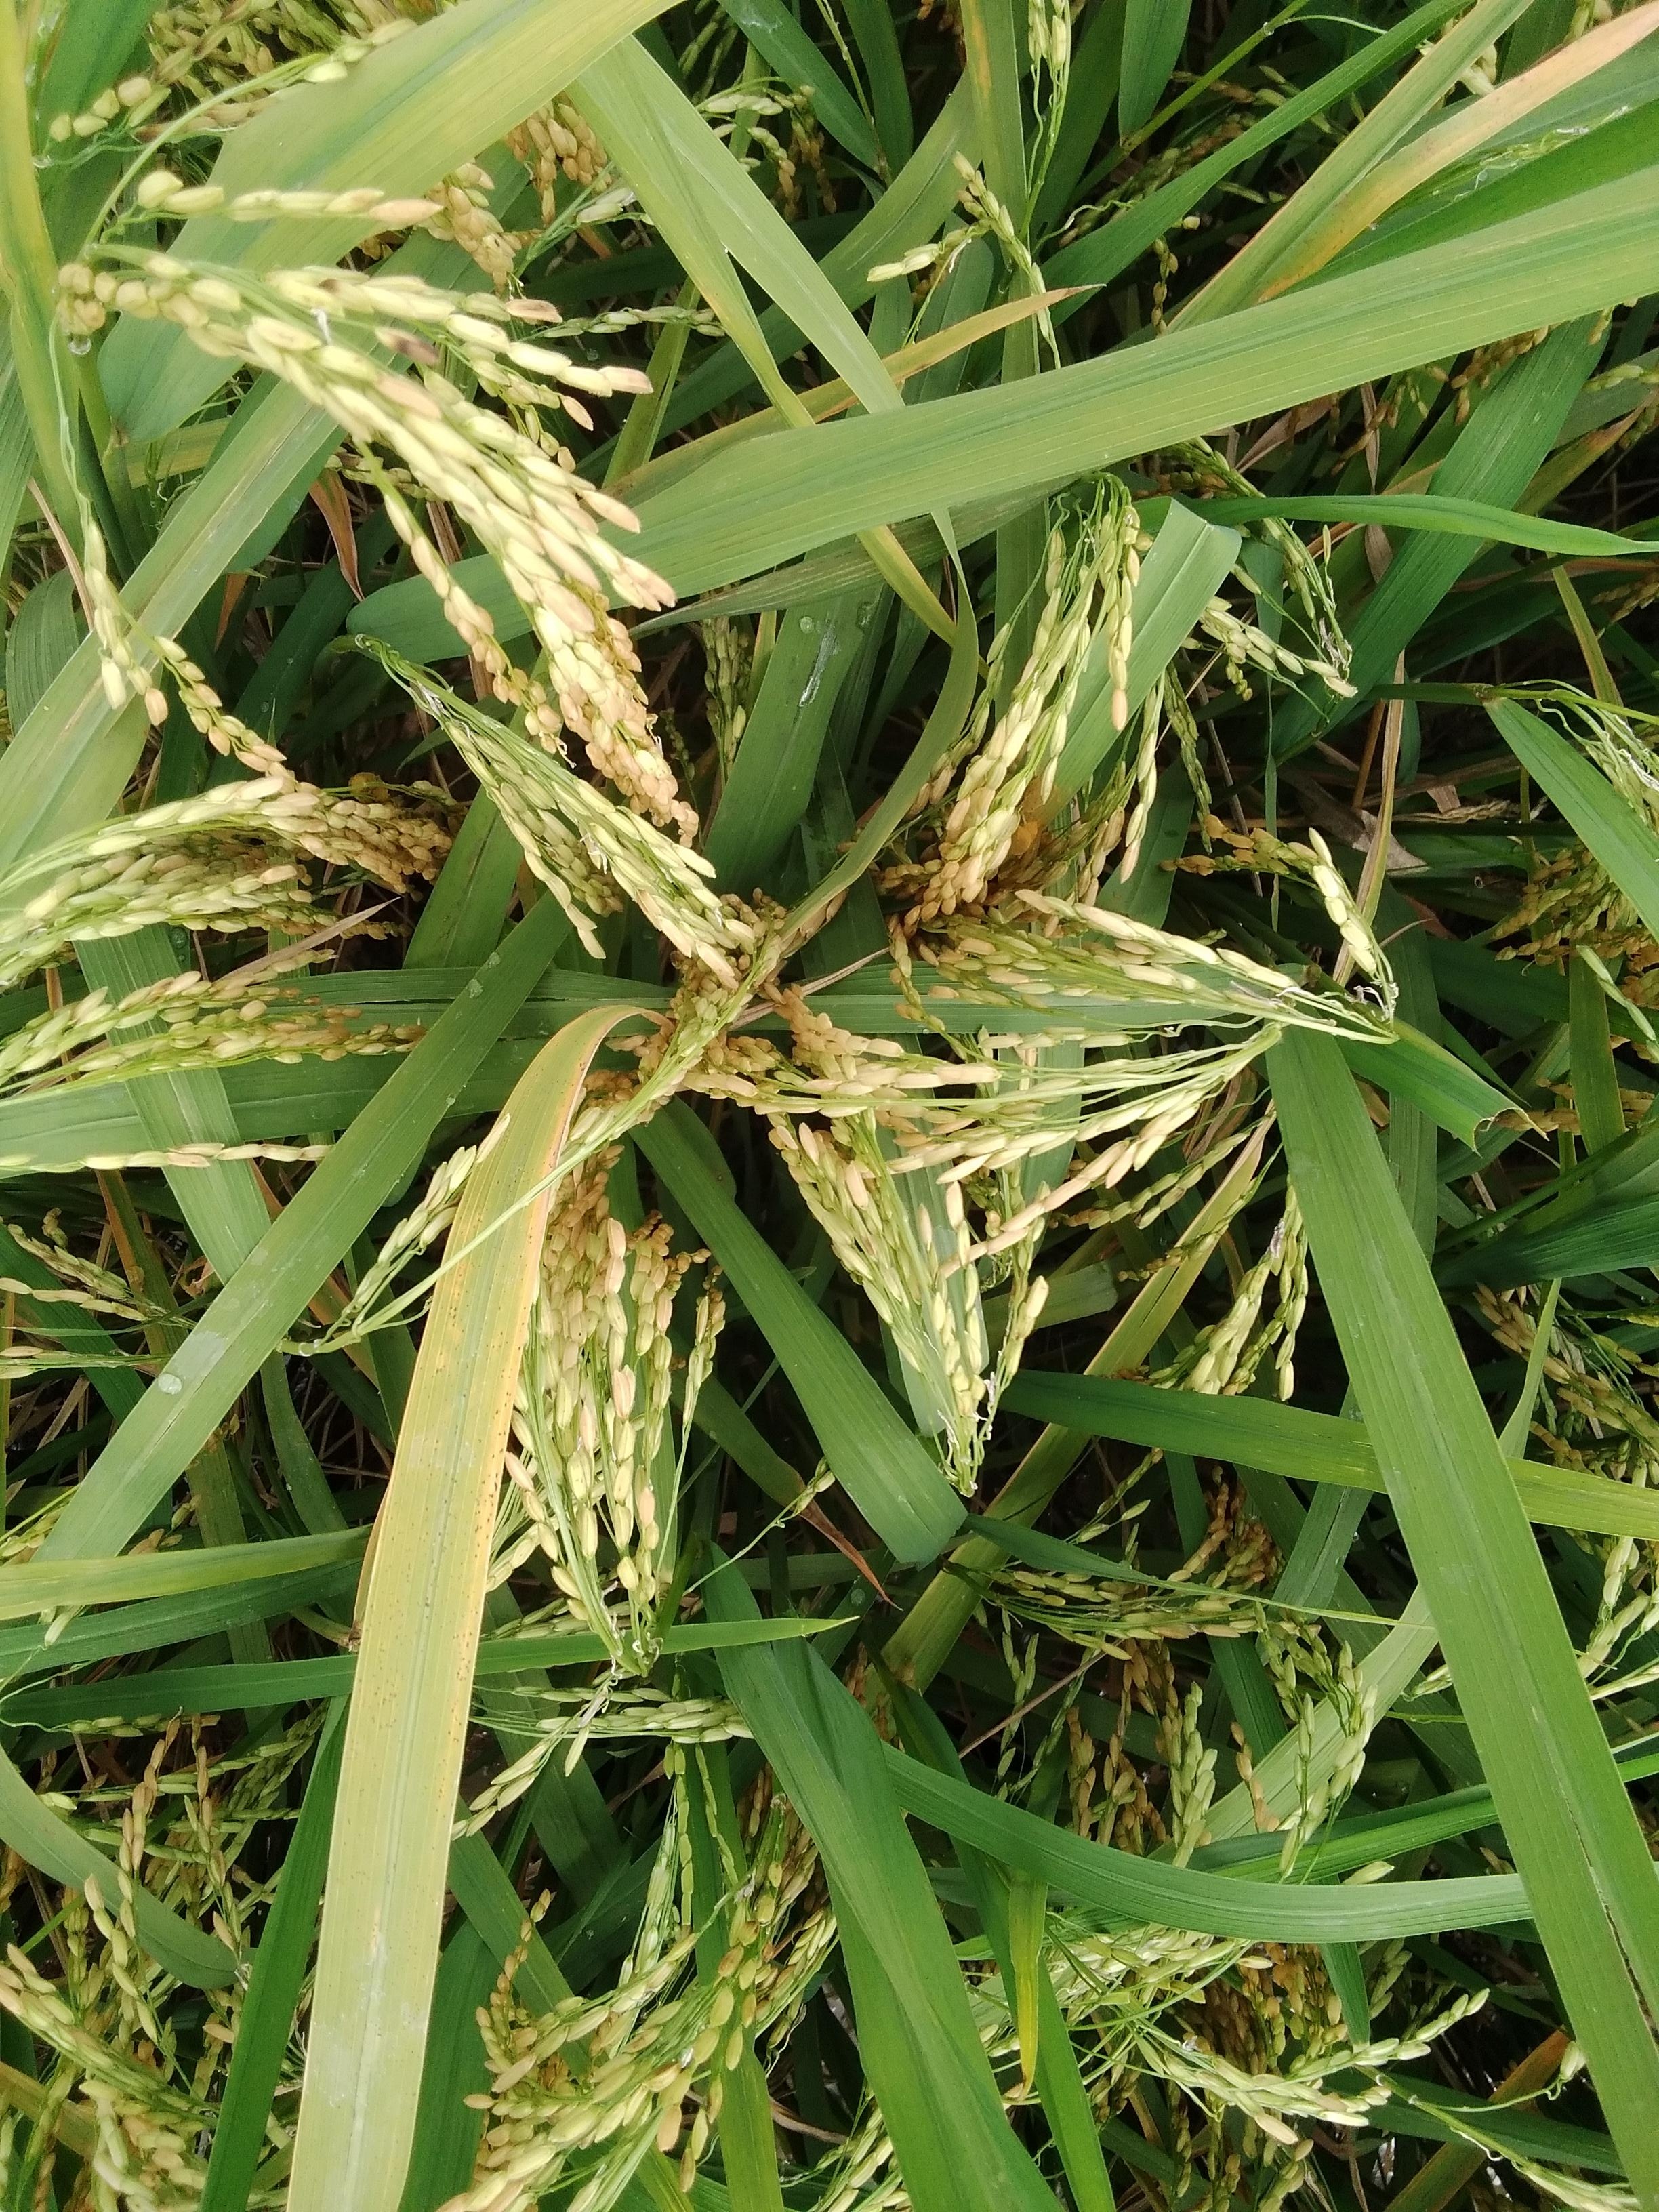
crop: rice
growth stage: ripening
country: Nigeria
